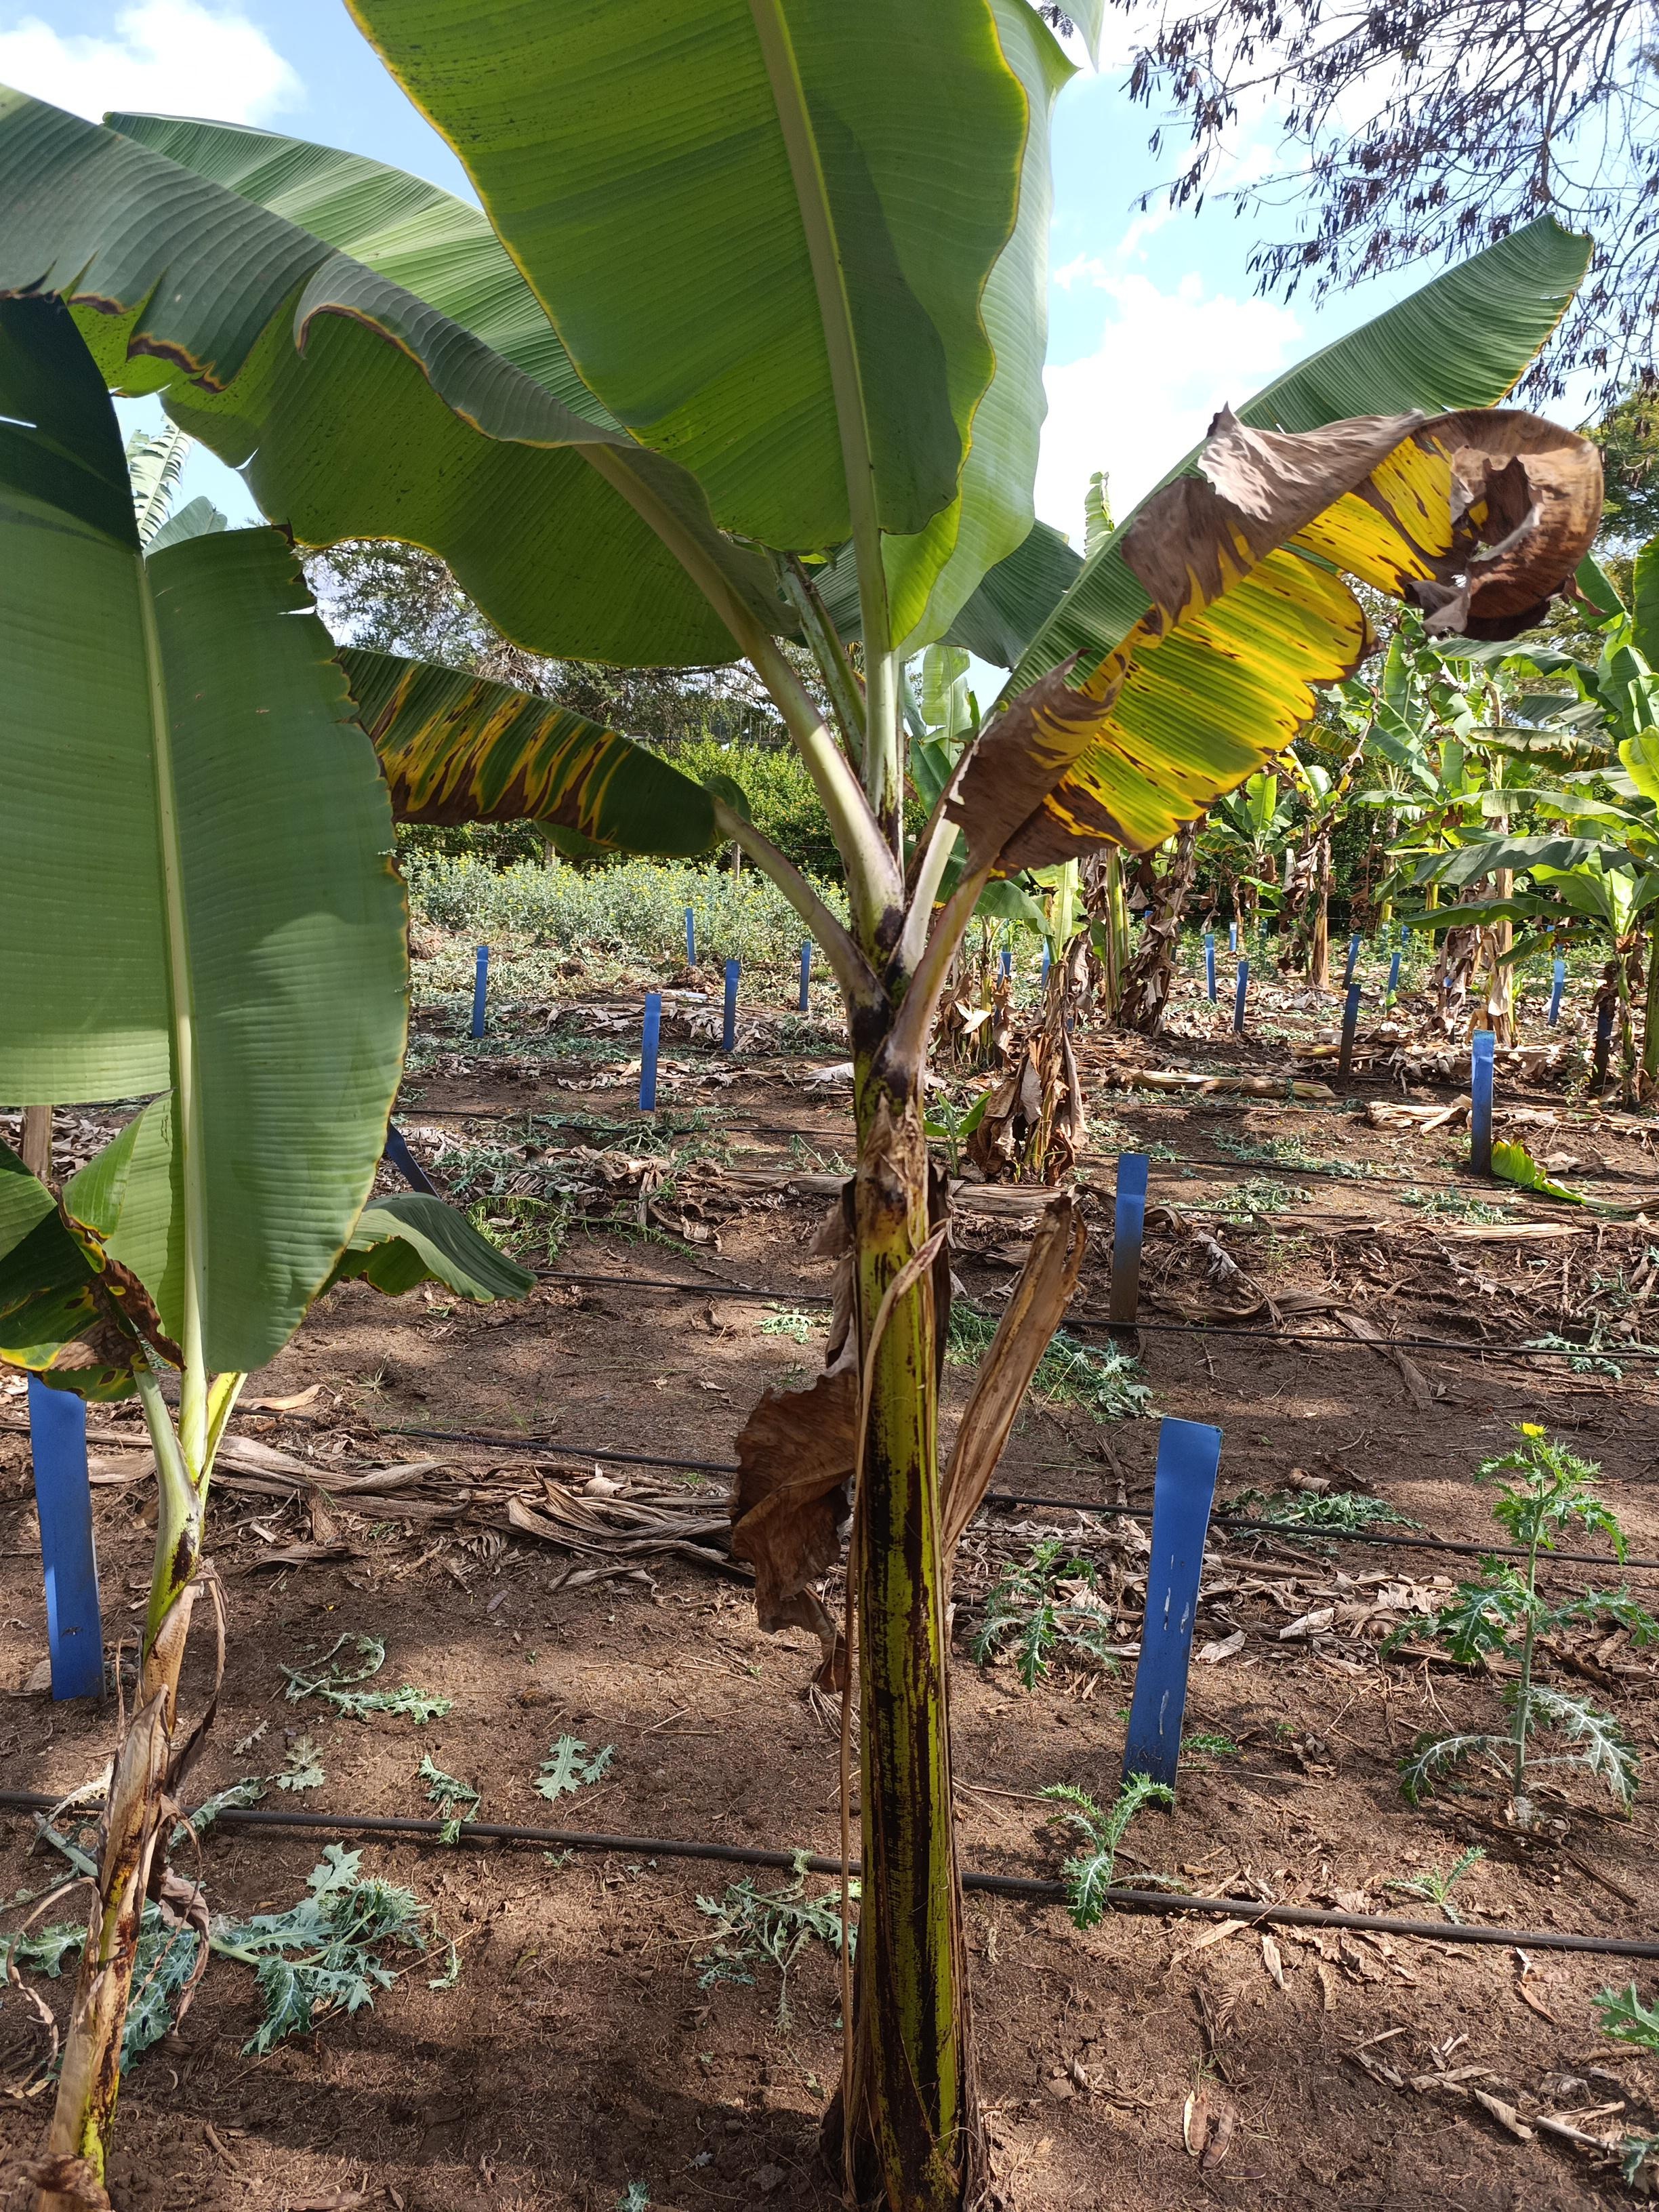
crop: banana
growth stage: vegetative
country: Tanzania
